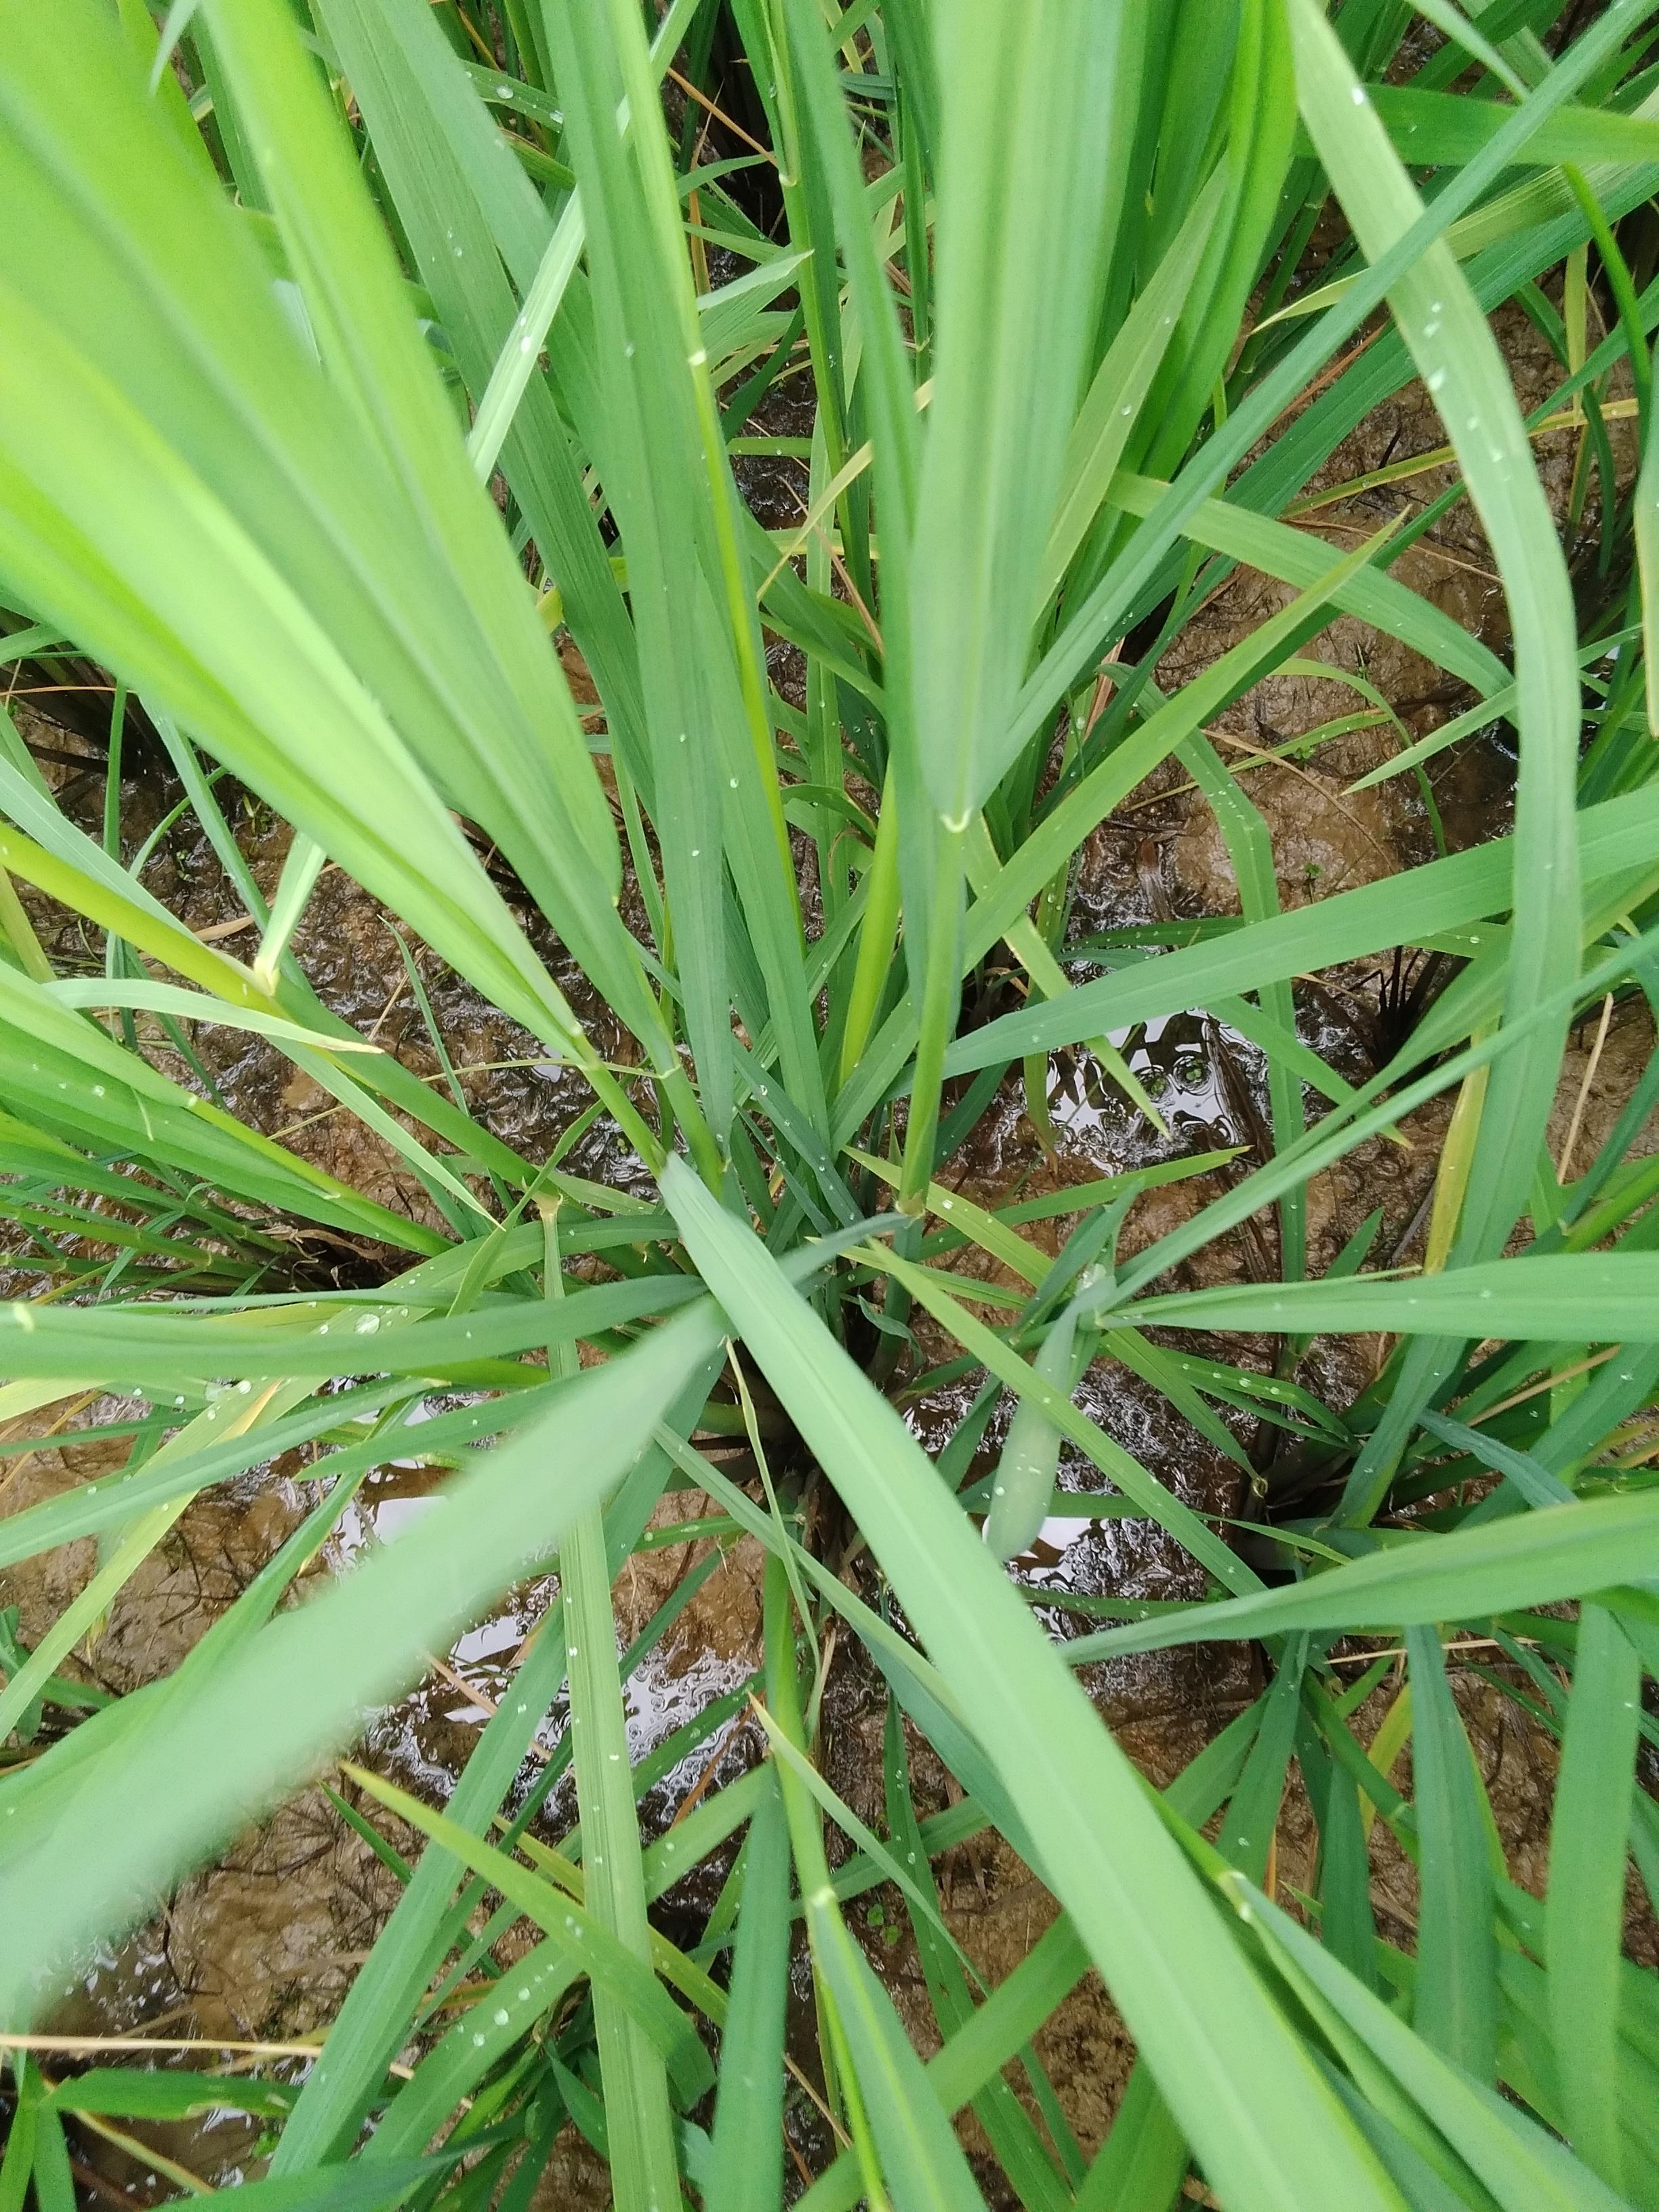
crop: rice
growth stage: booting
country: Nigeria
